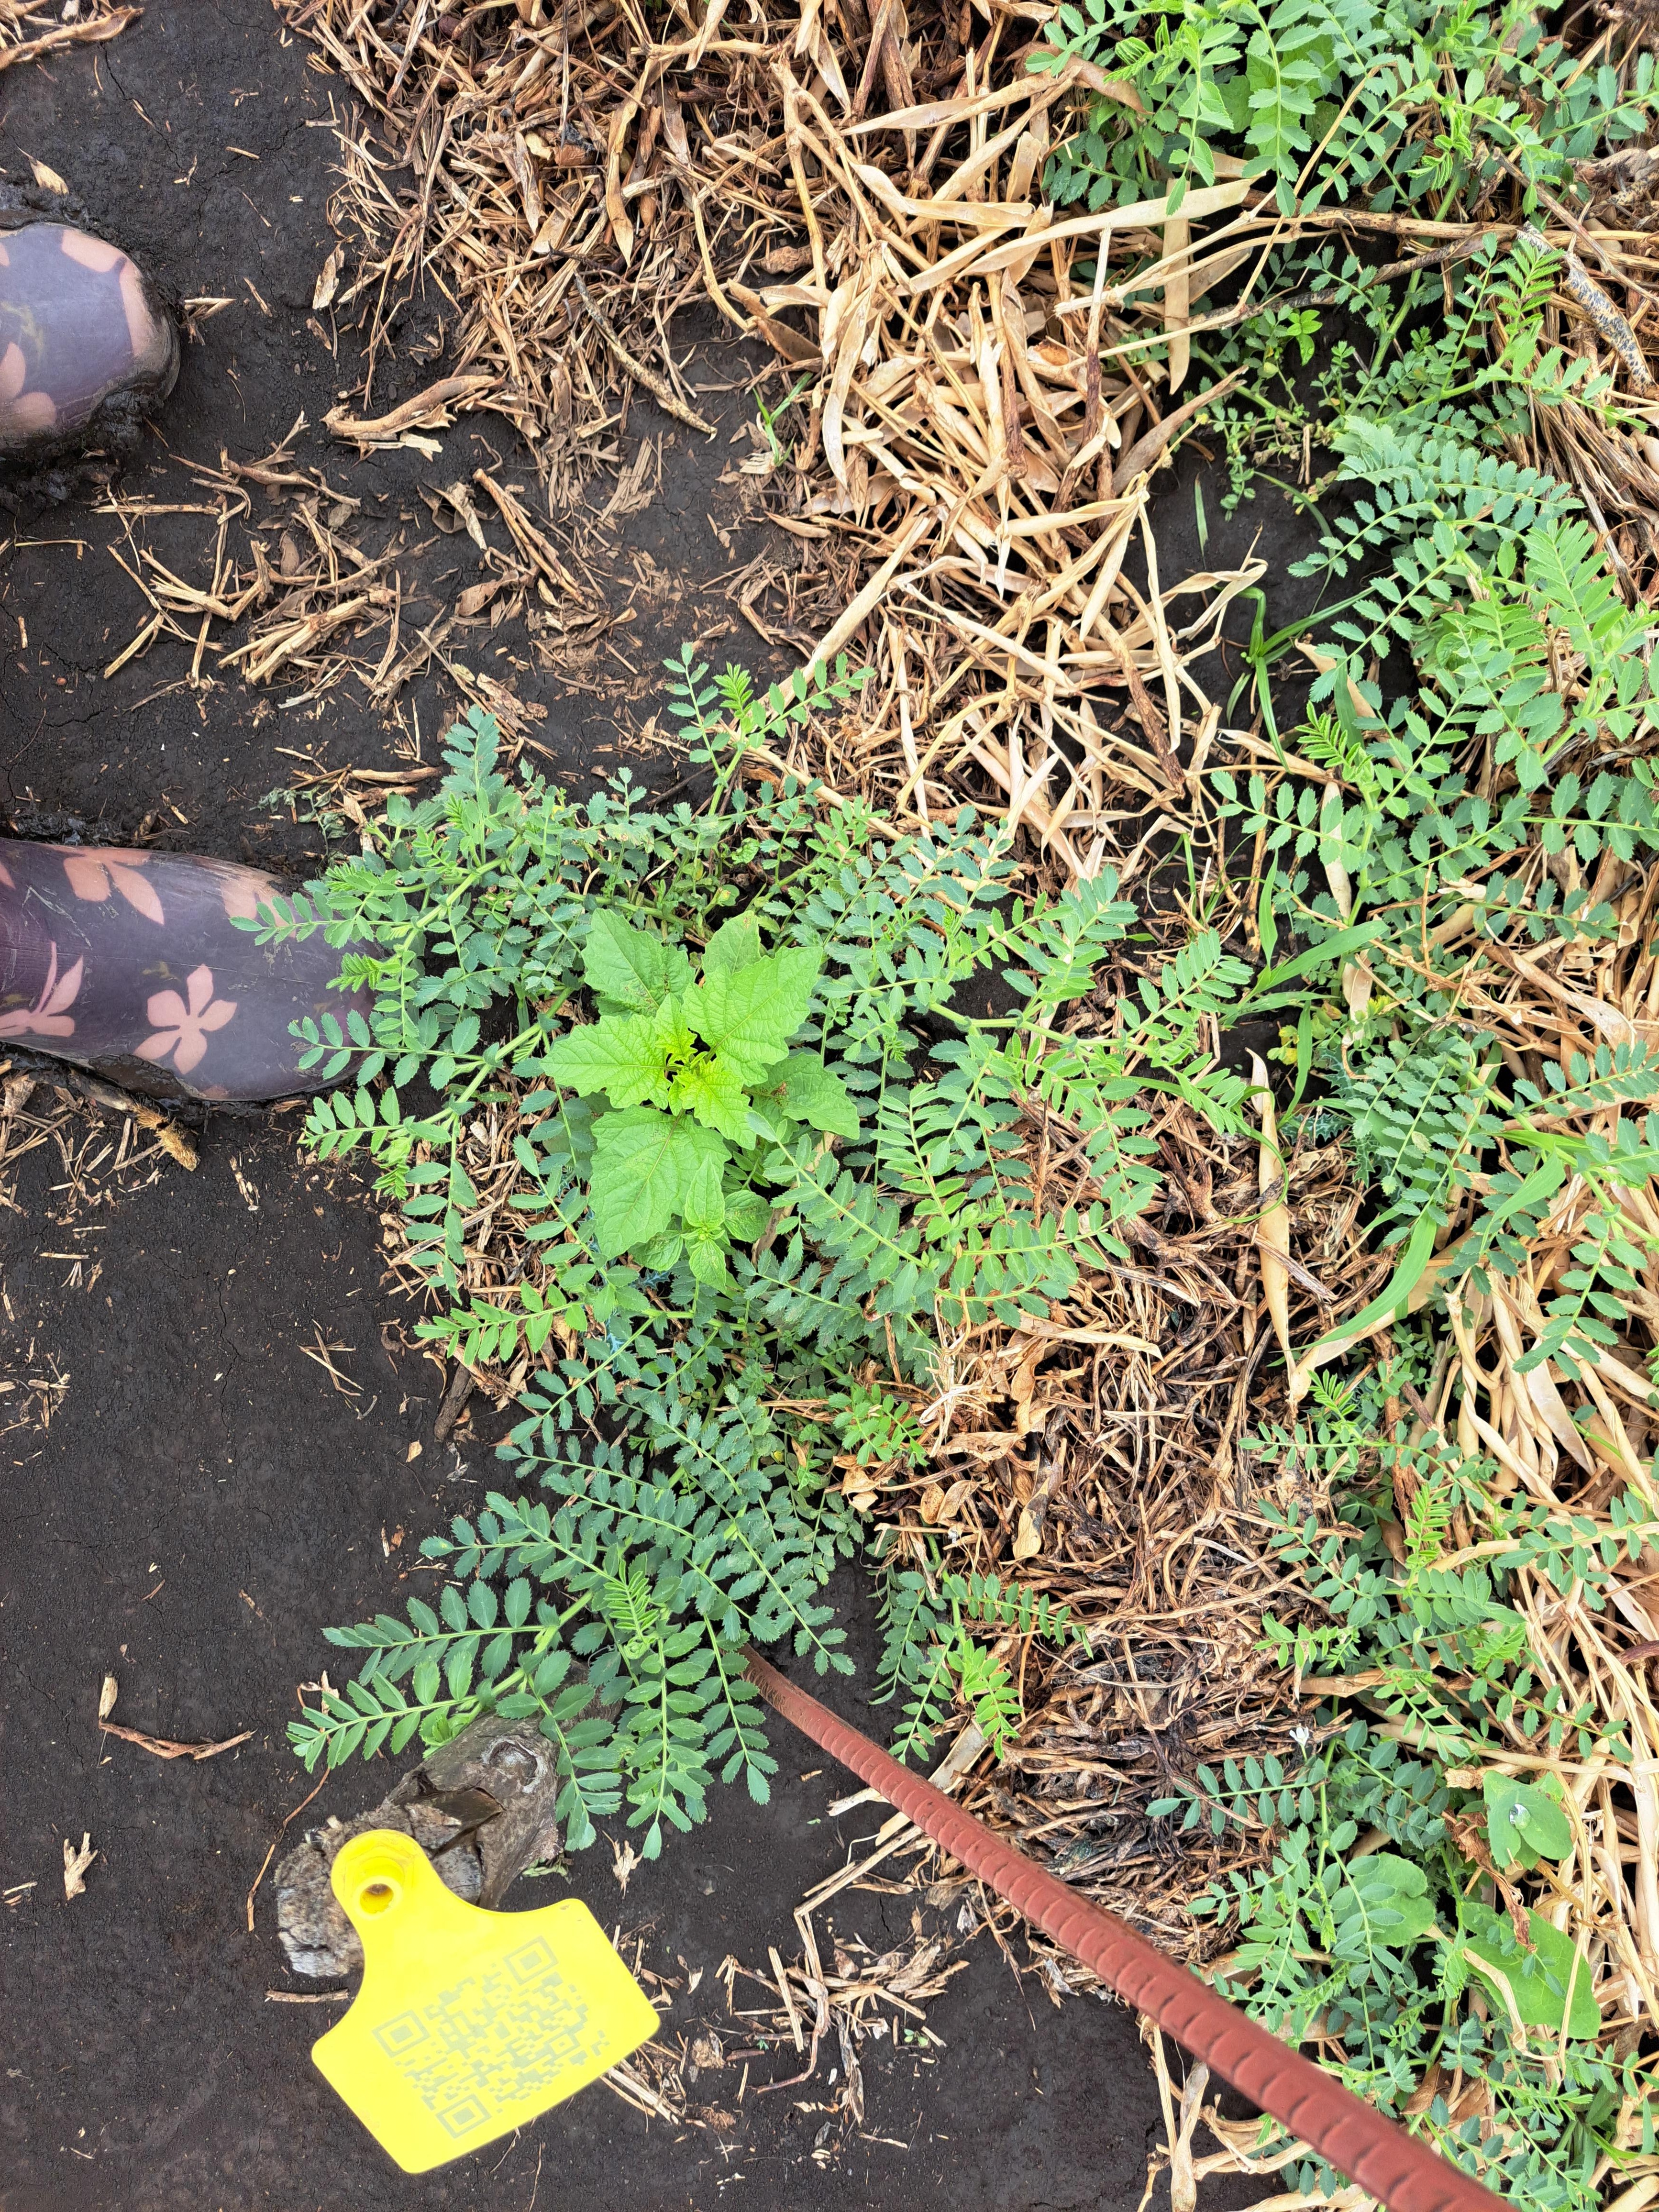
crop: chickpea
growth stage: flowering
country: Tanzania
